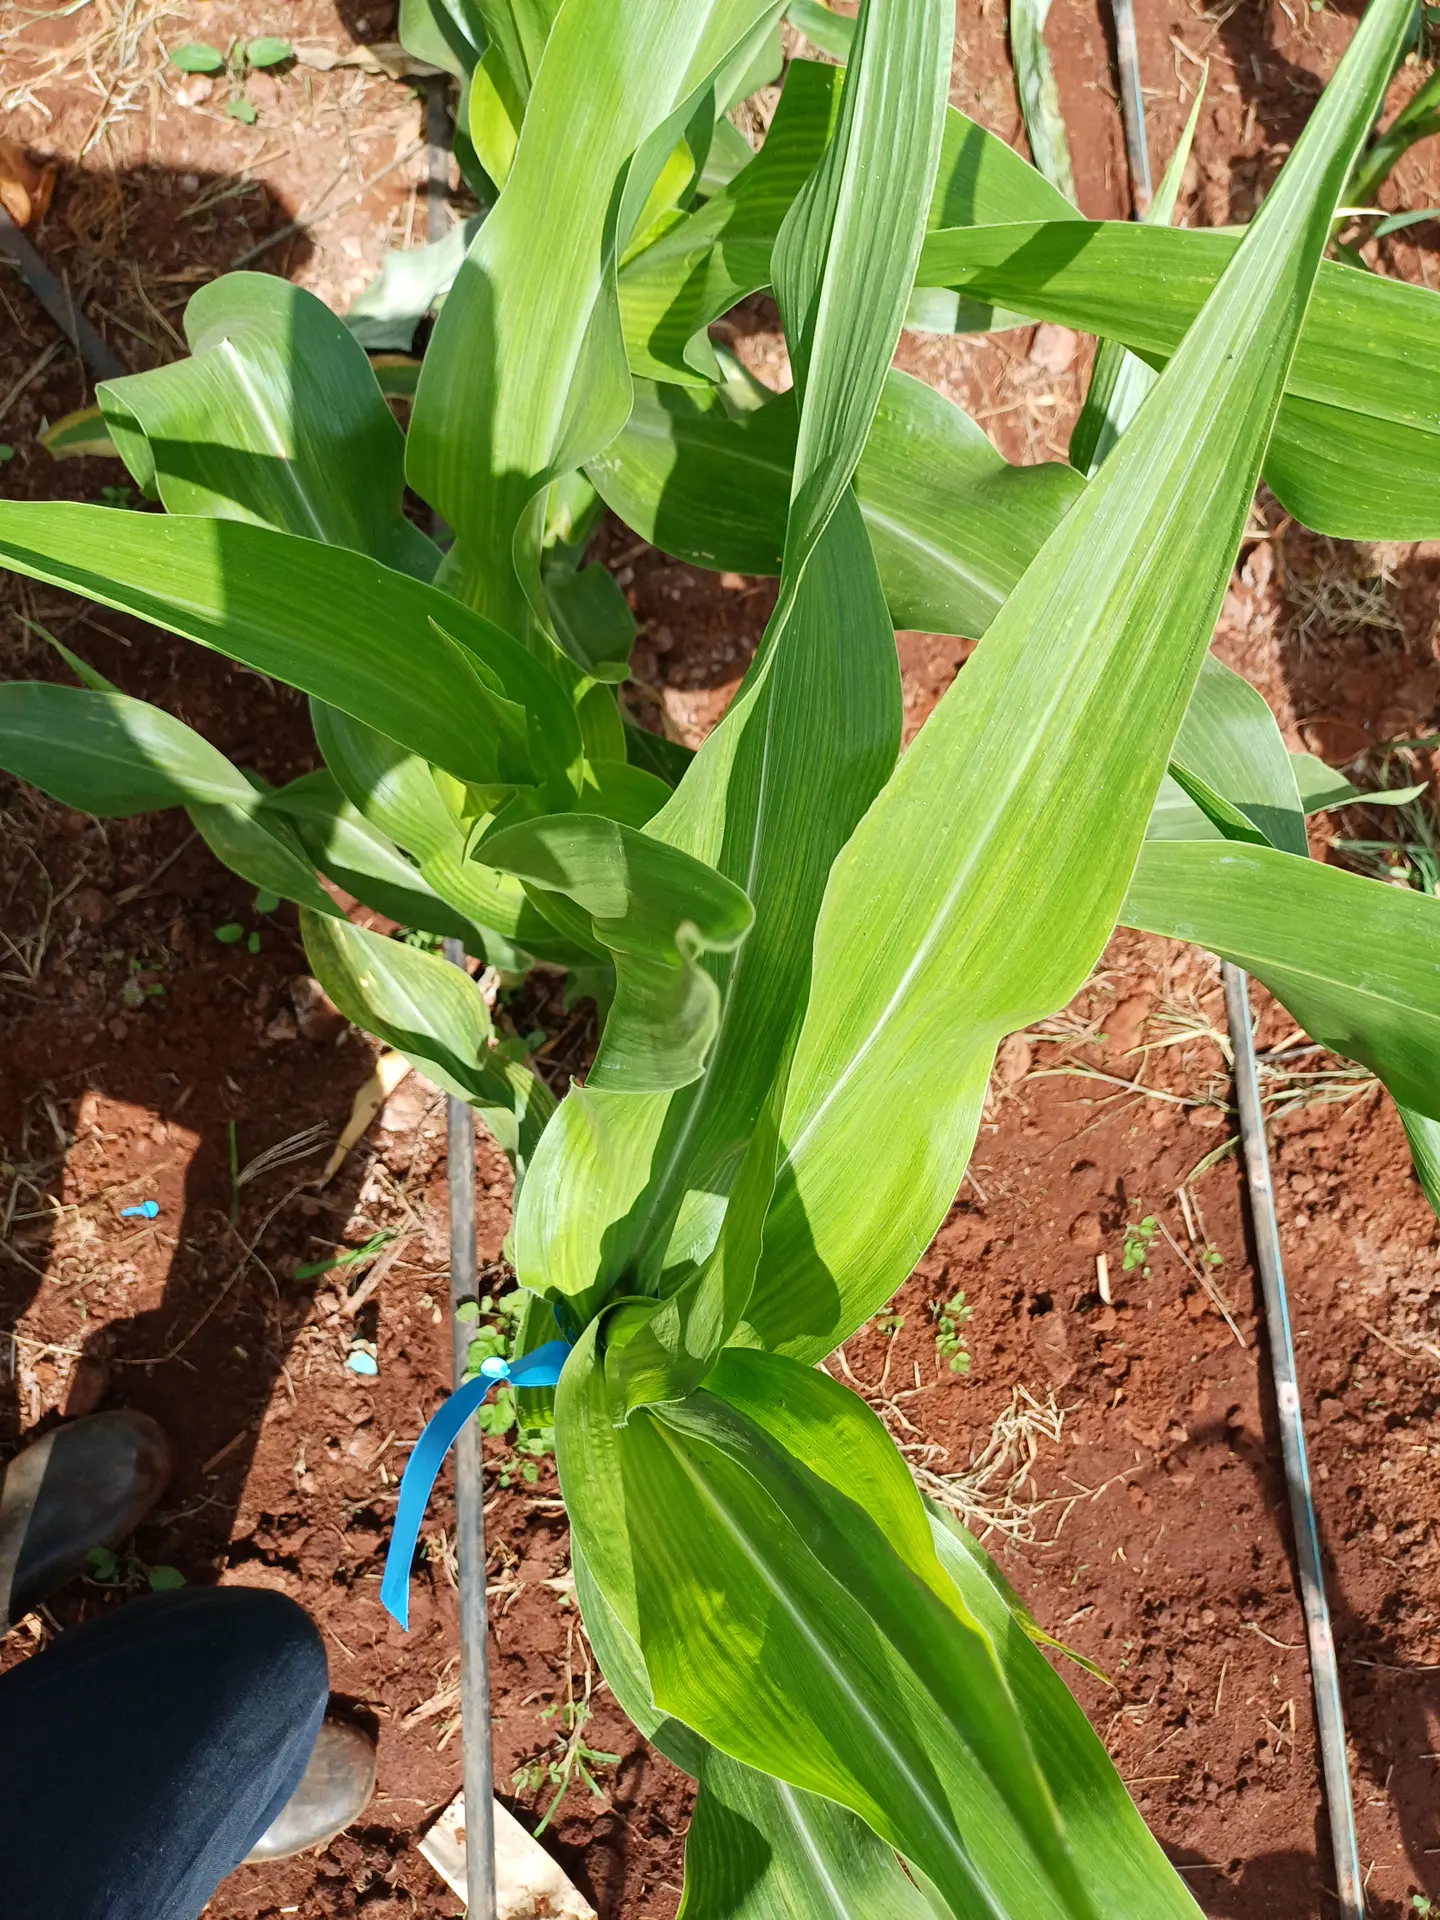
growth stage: vegetative
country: Kenya
